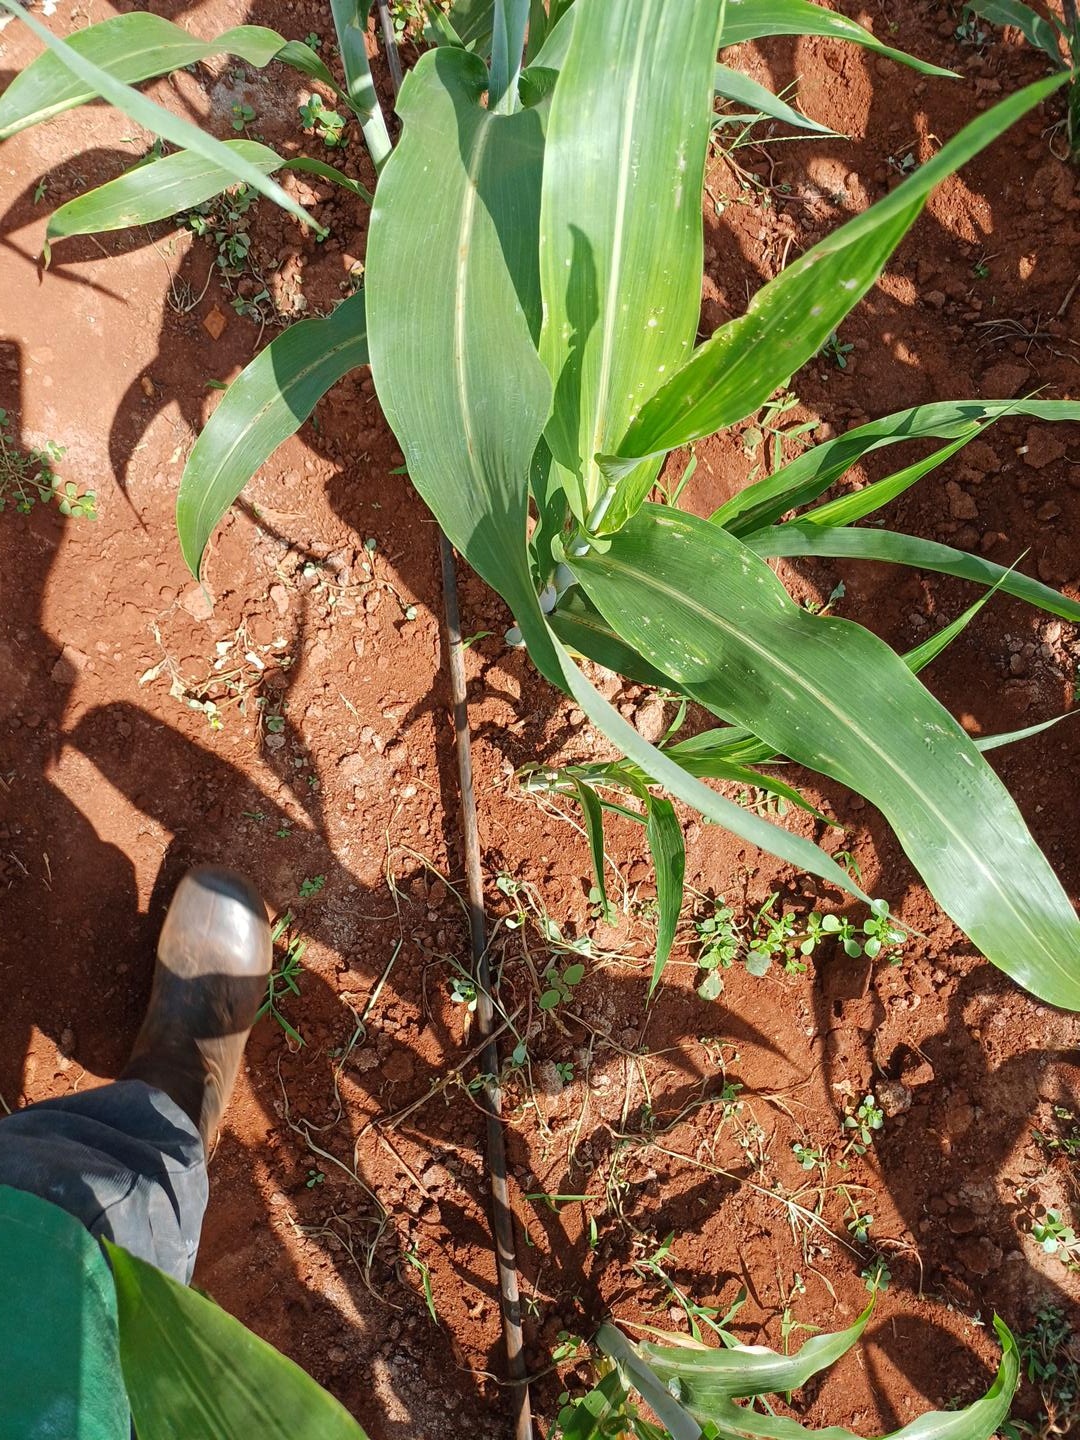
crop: sorghum
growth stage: heading tuber
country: Kenya
